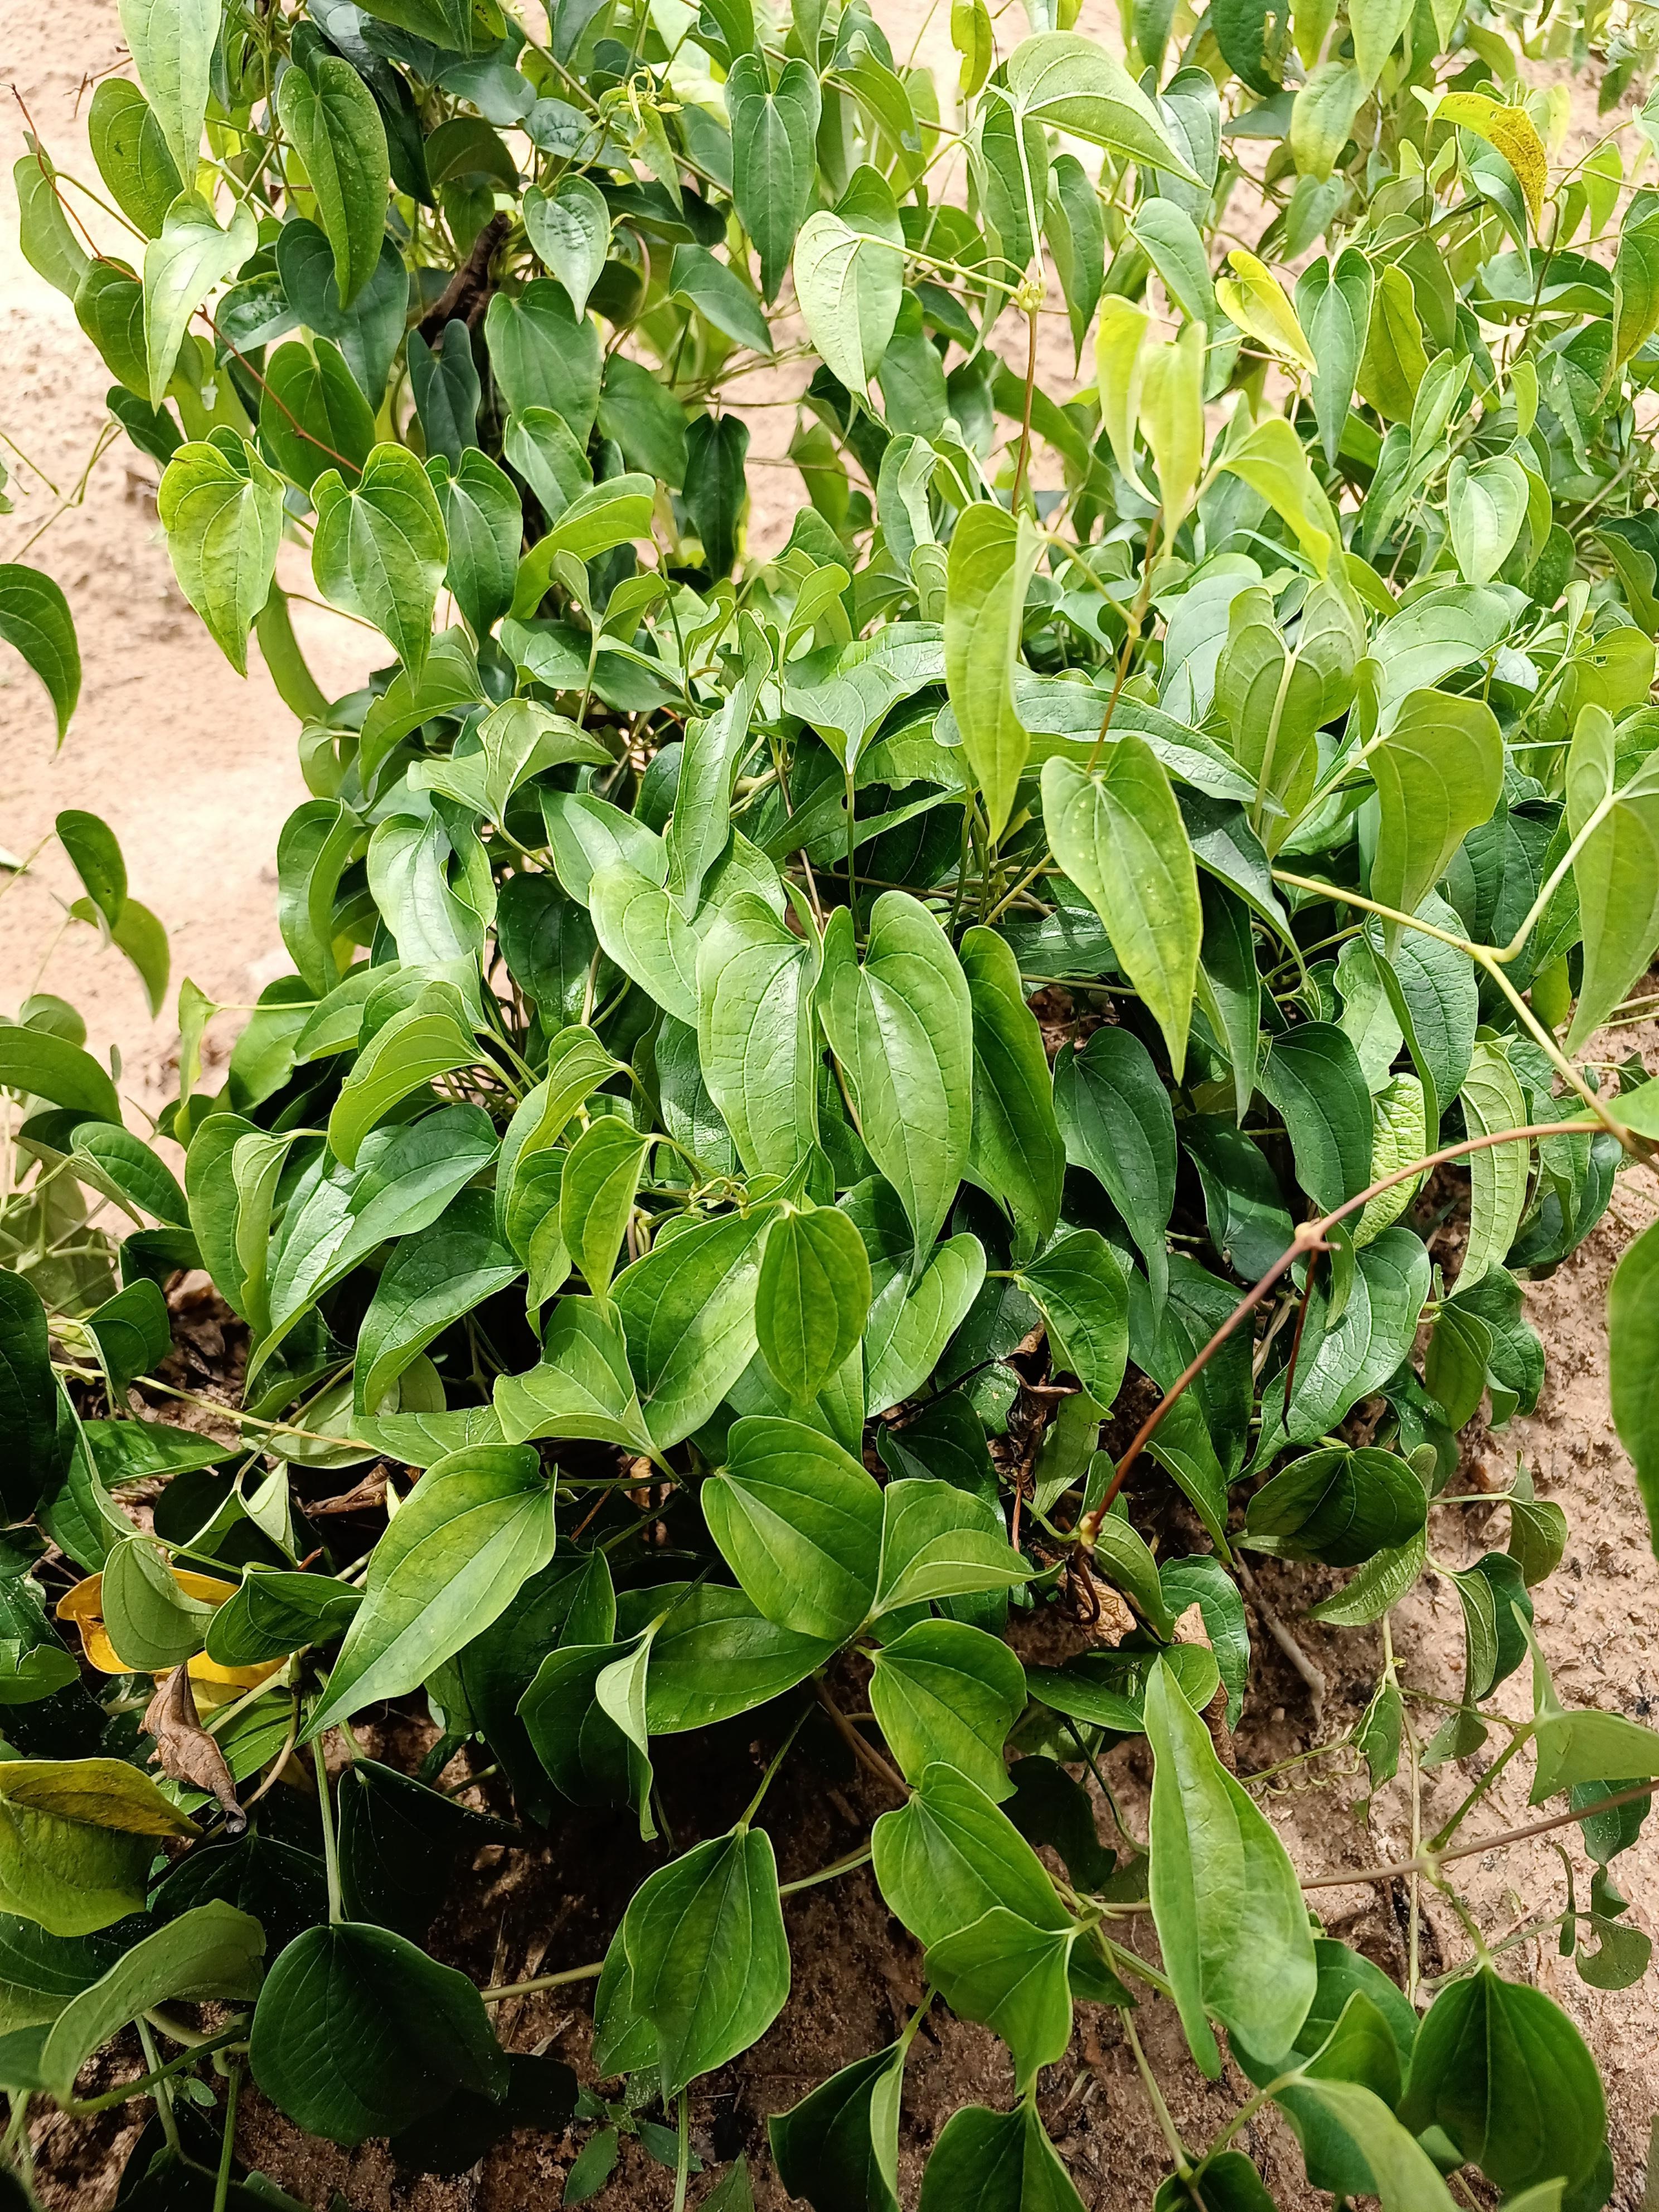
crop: yam
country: Nigeria
